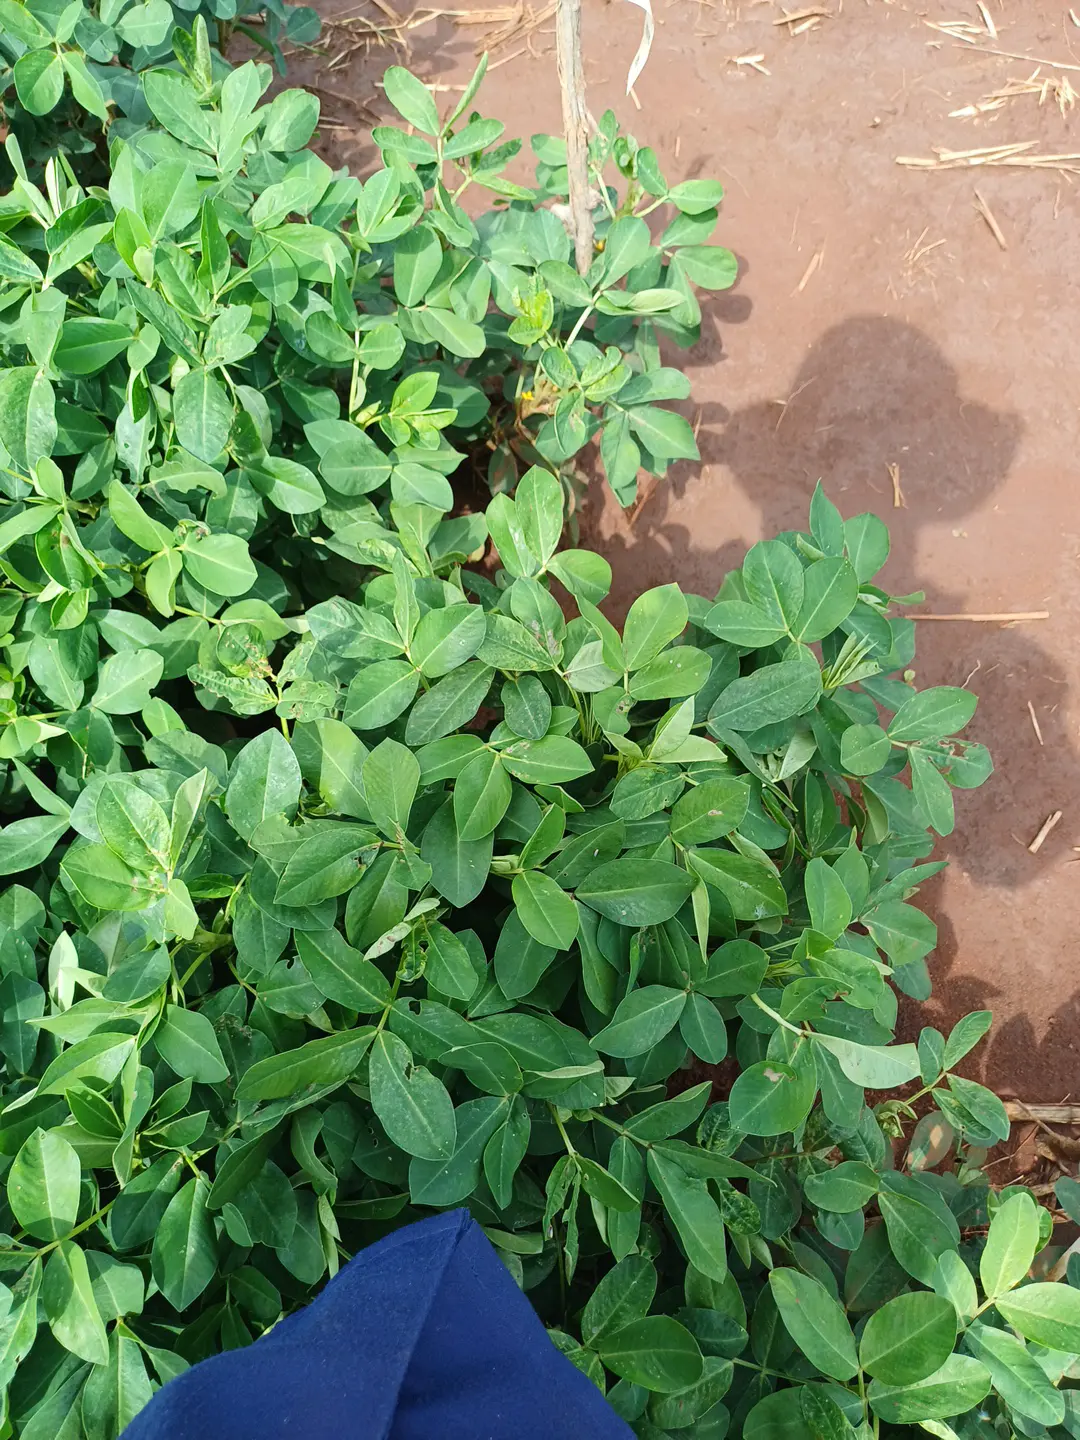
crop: groundnut
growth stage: pegging
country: Kenya
